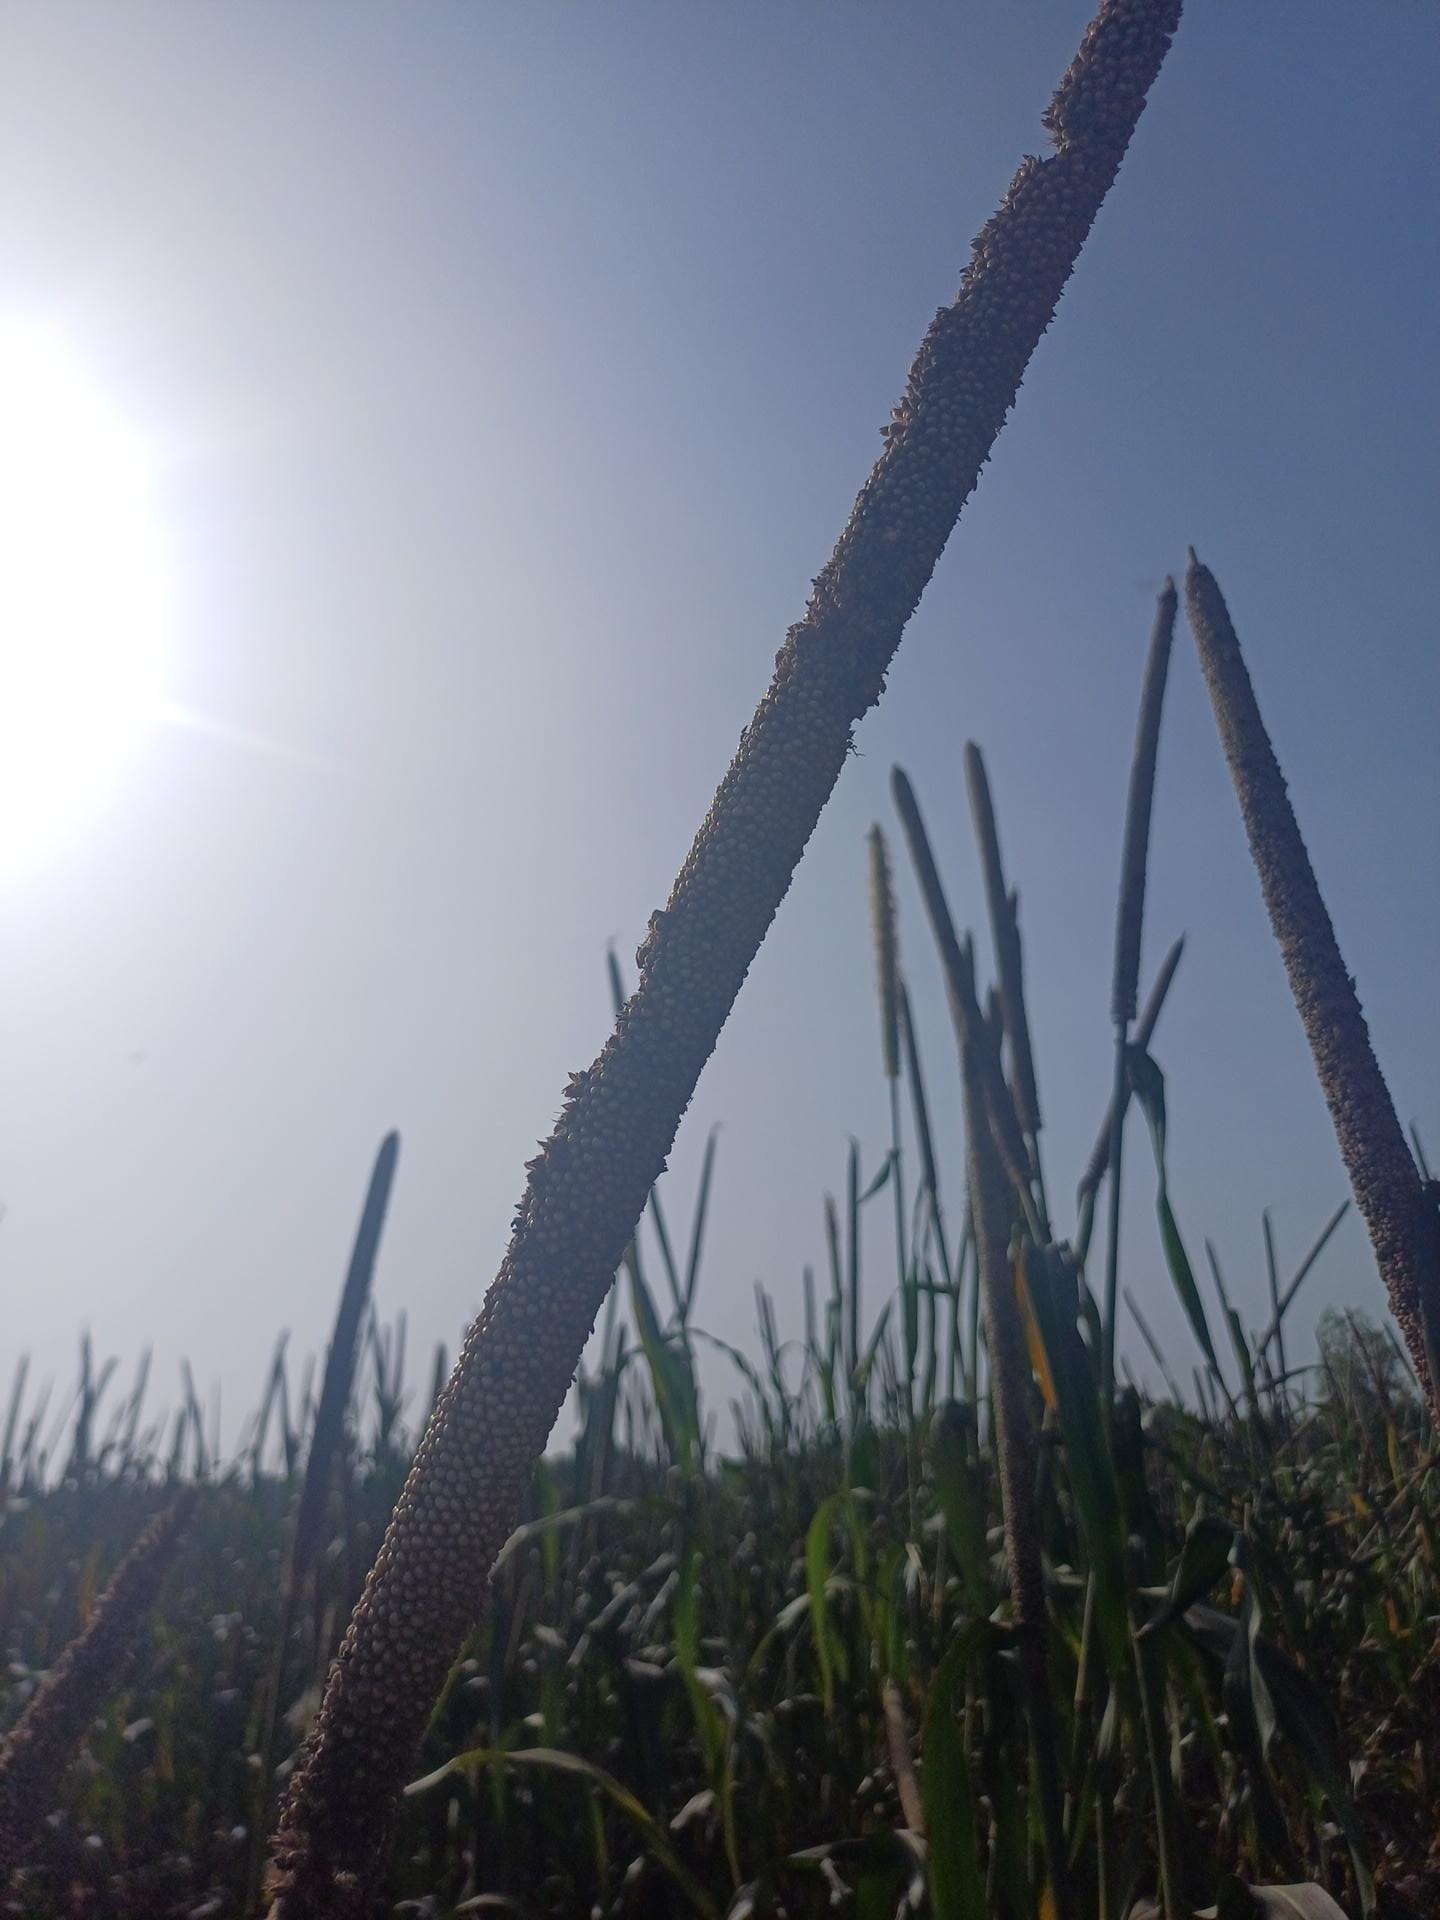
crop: pearl millet
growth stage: filling grain
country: Senegal
